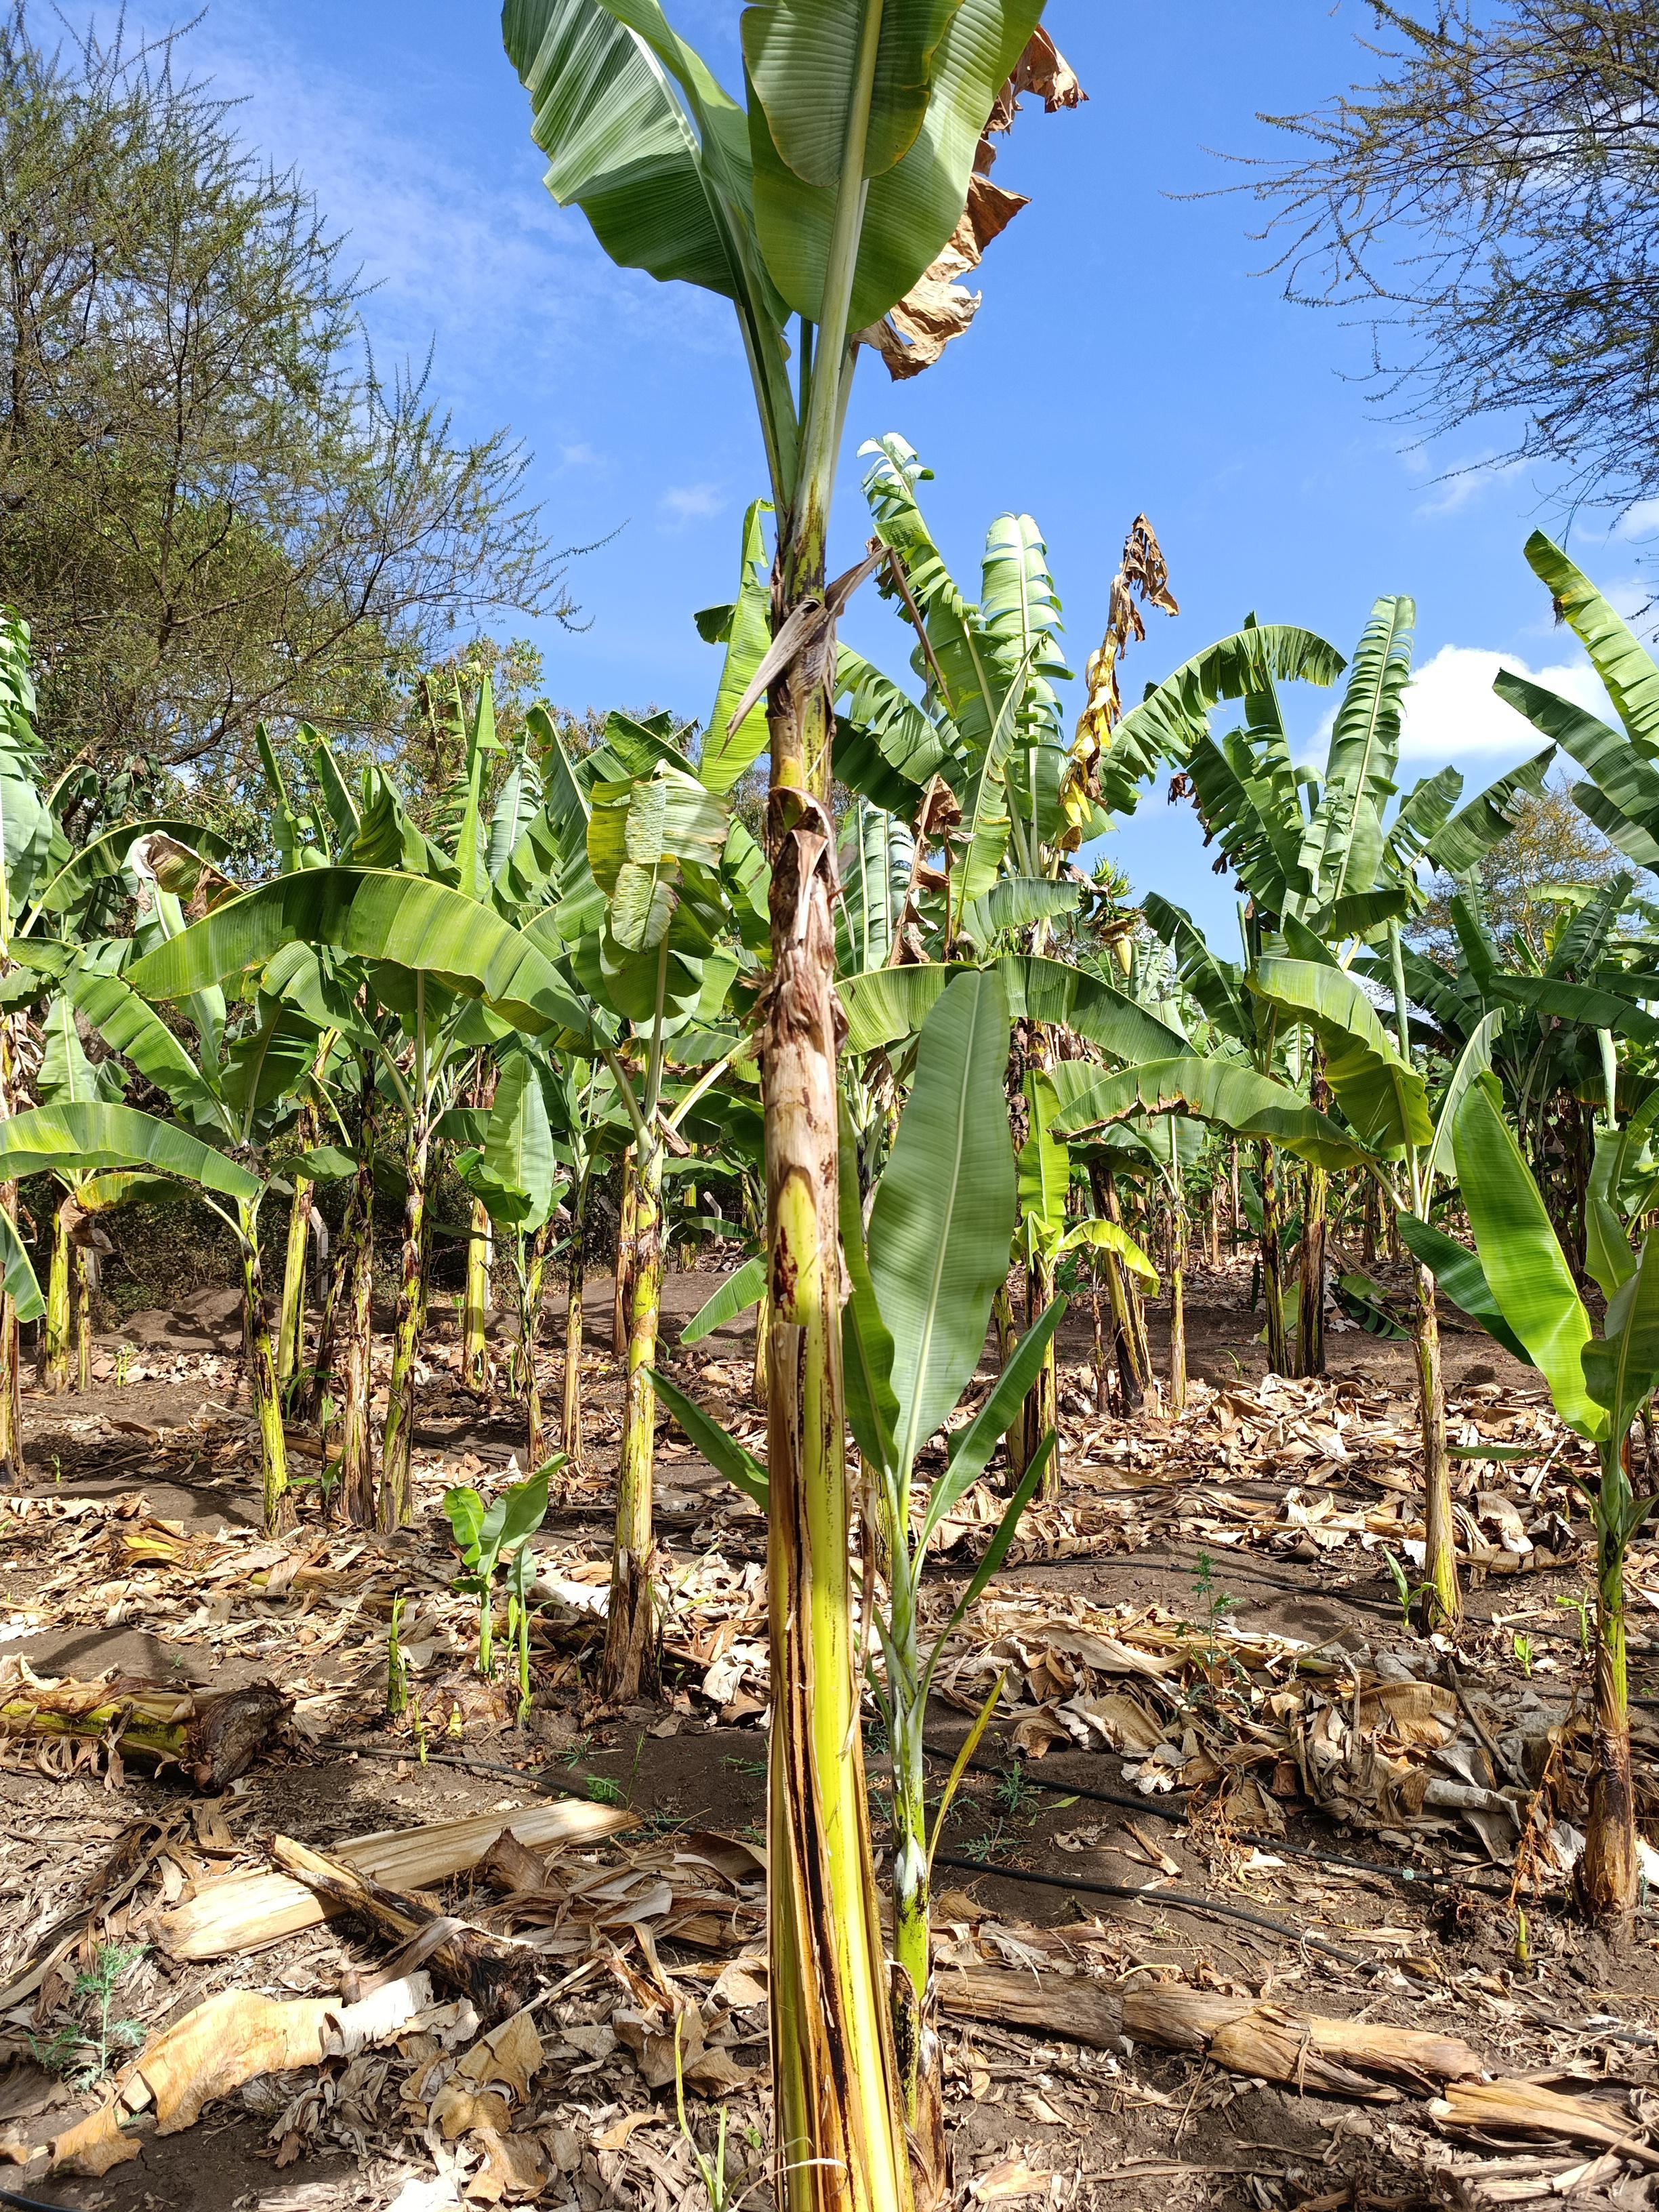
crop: banana
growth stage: vegetative
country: Tanzania
